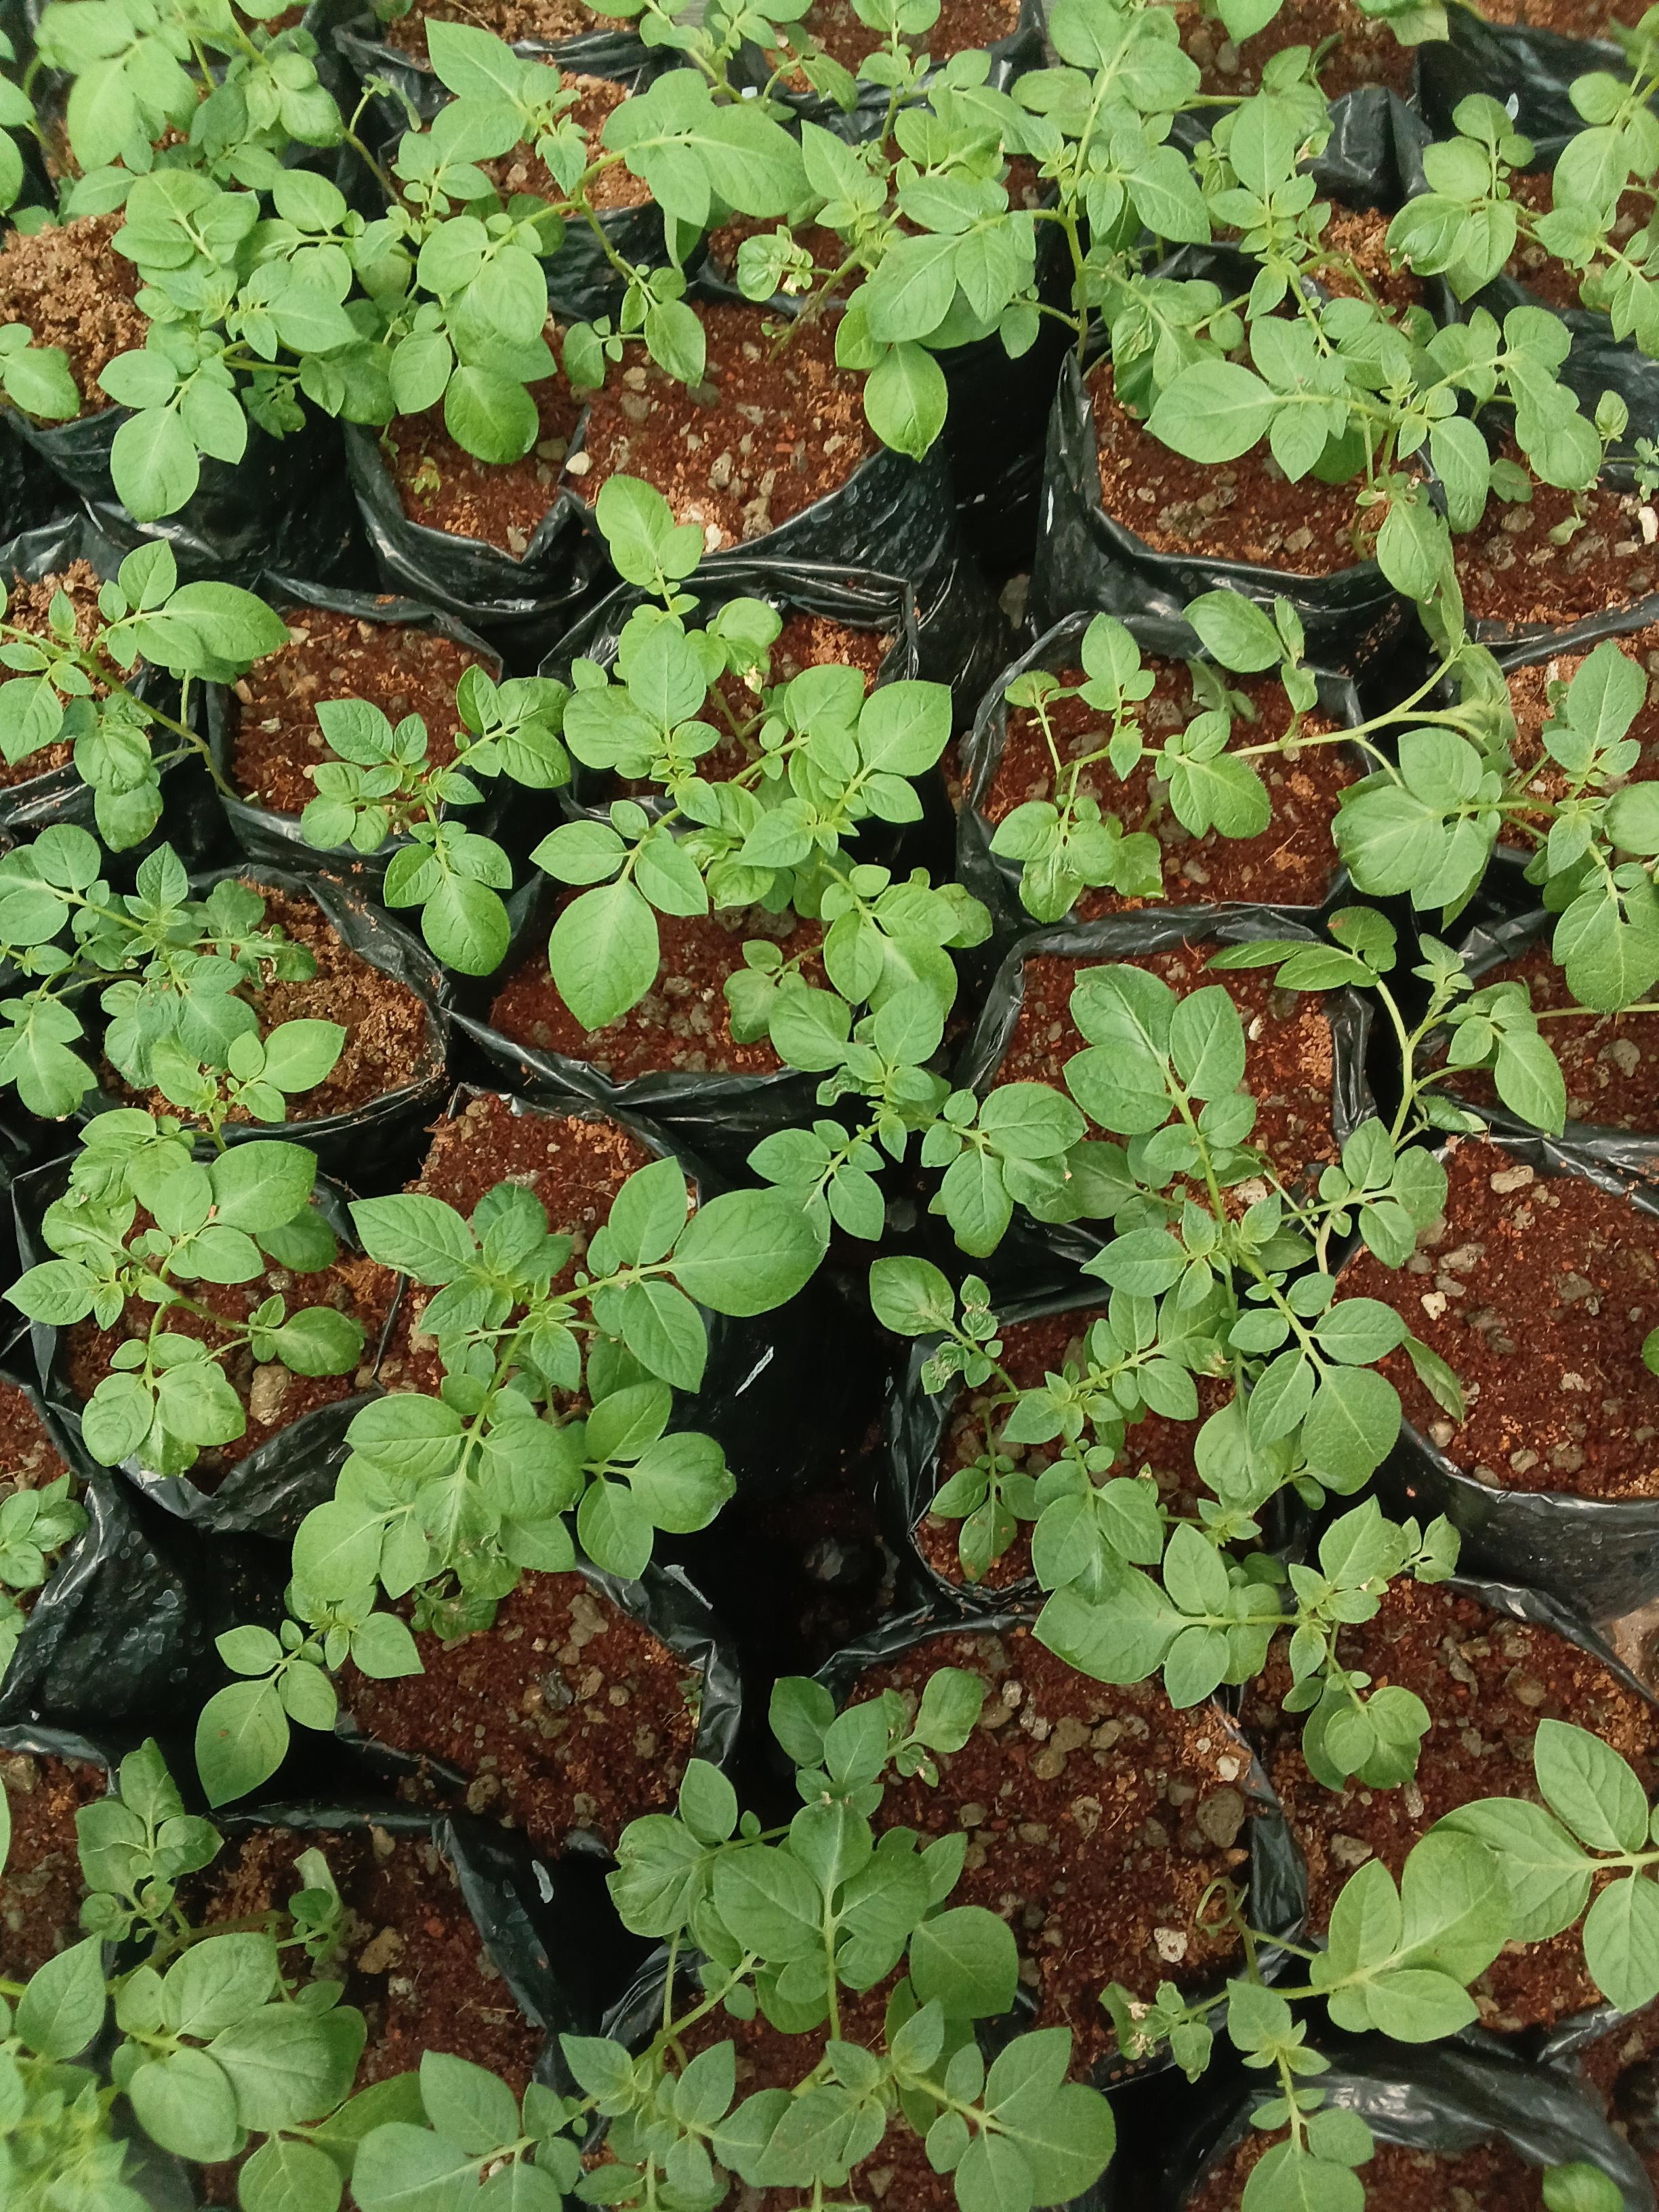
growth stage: emergence sucker
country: Kenya
